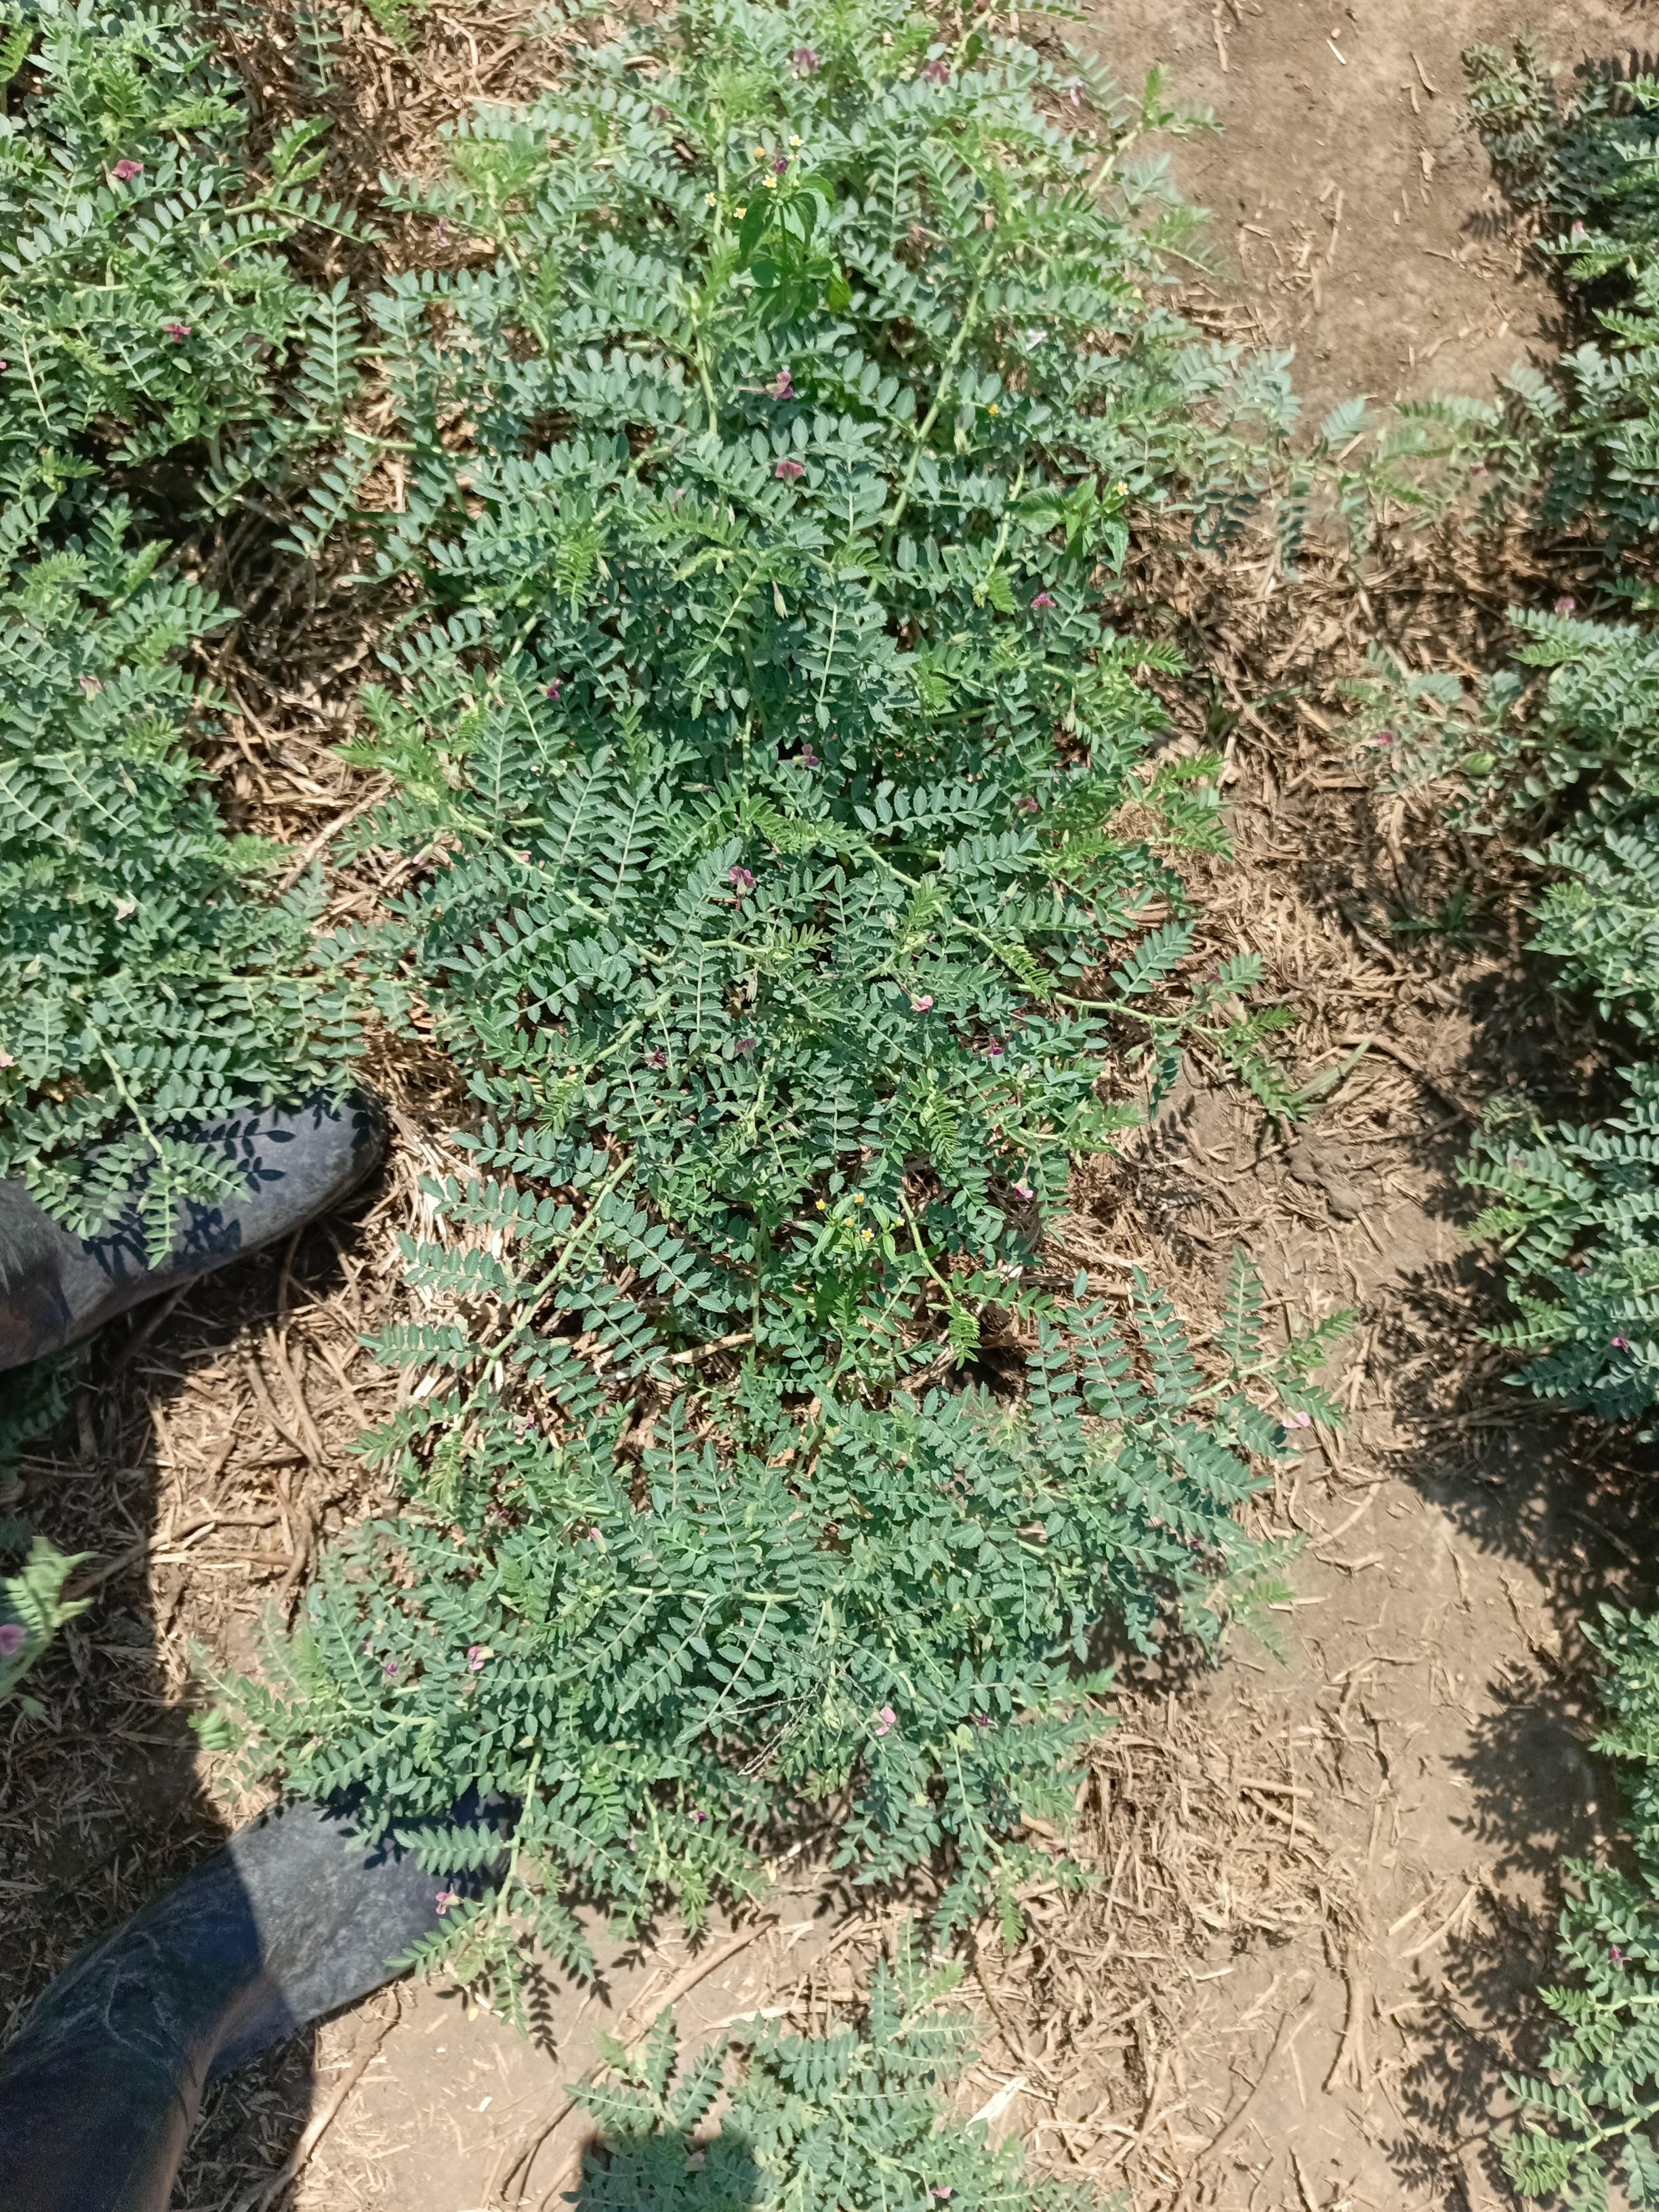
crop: chickpea
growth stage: development pod
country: Tanzania
